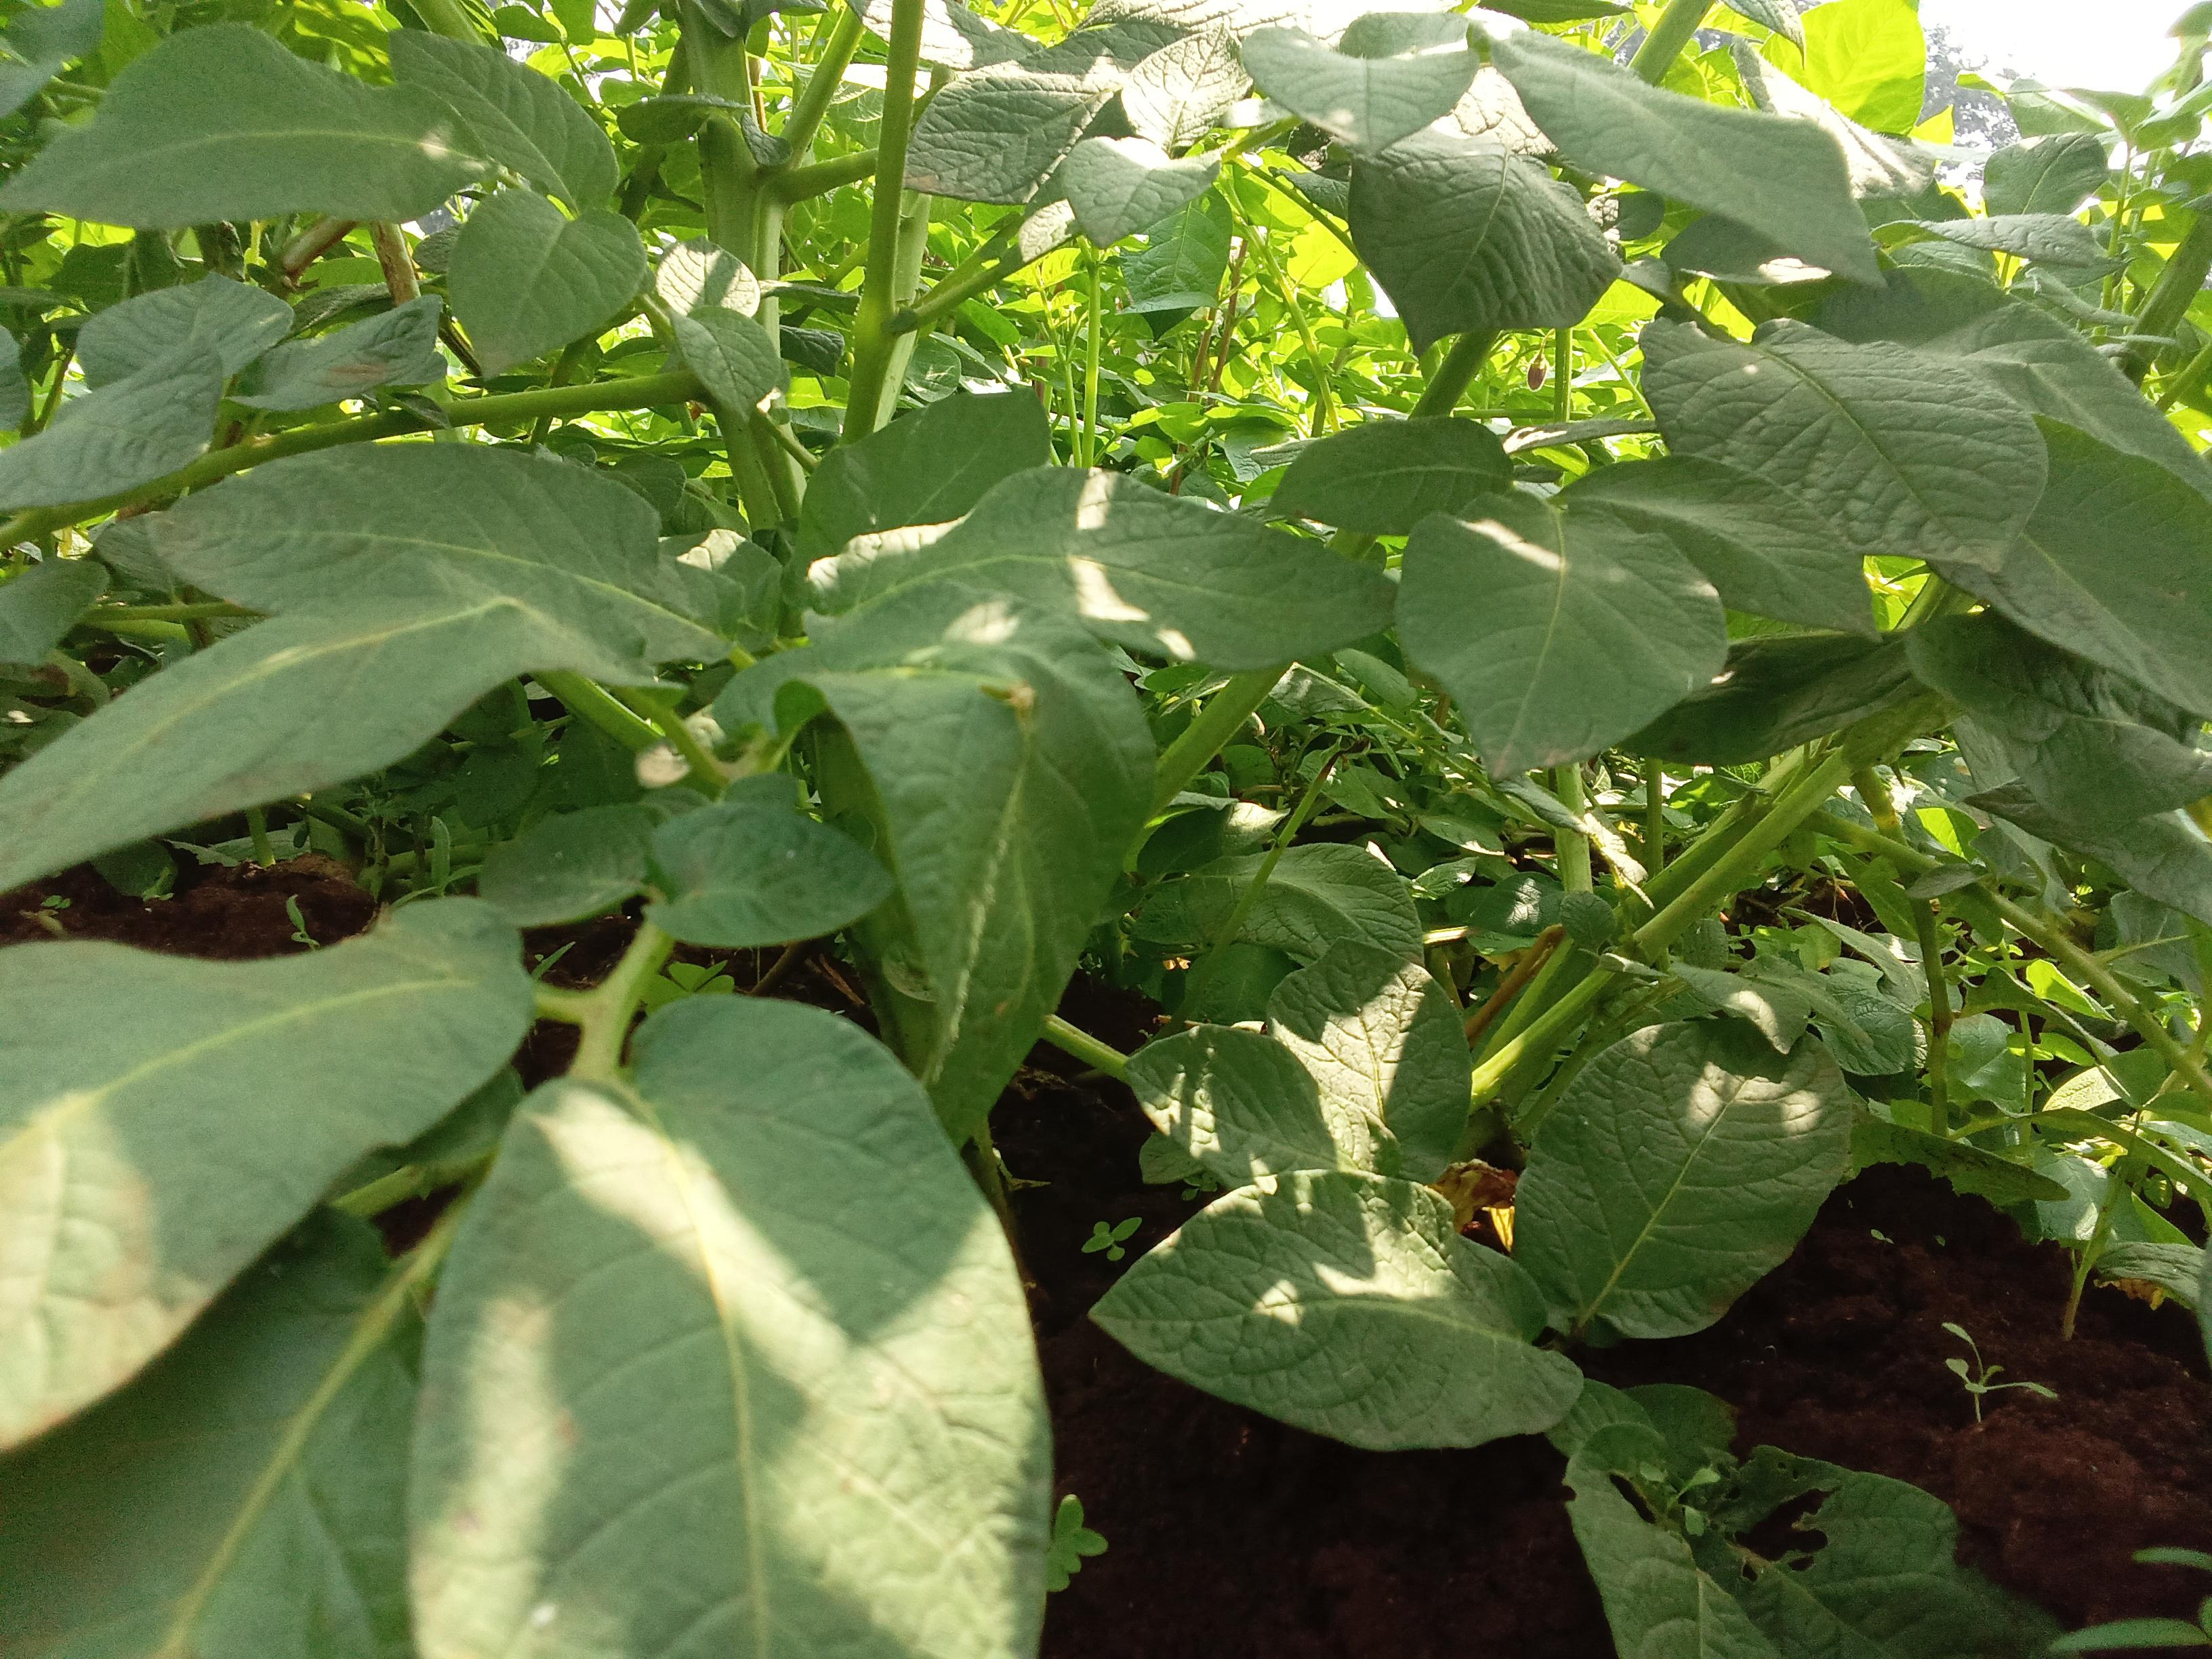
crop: potato
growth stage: vegetative
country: Kenya
